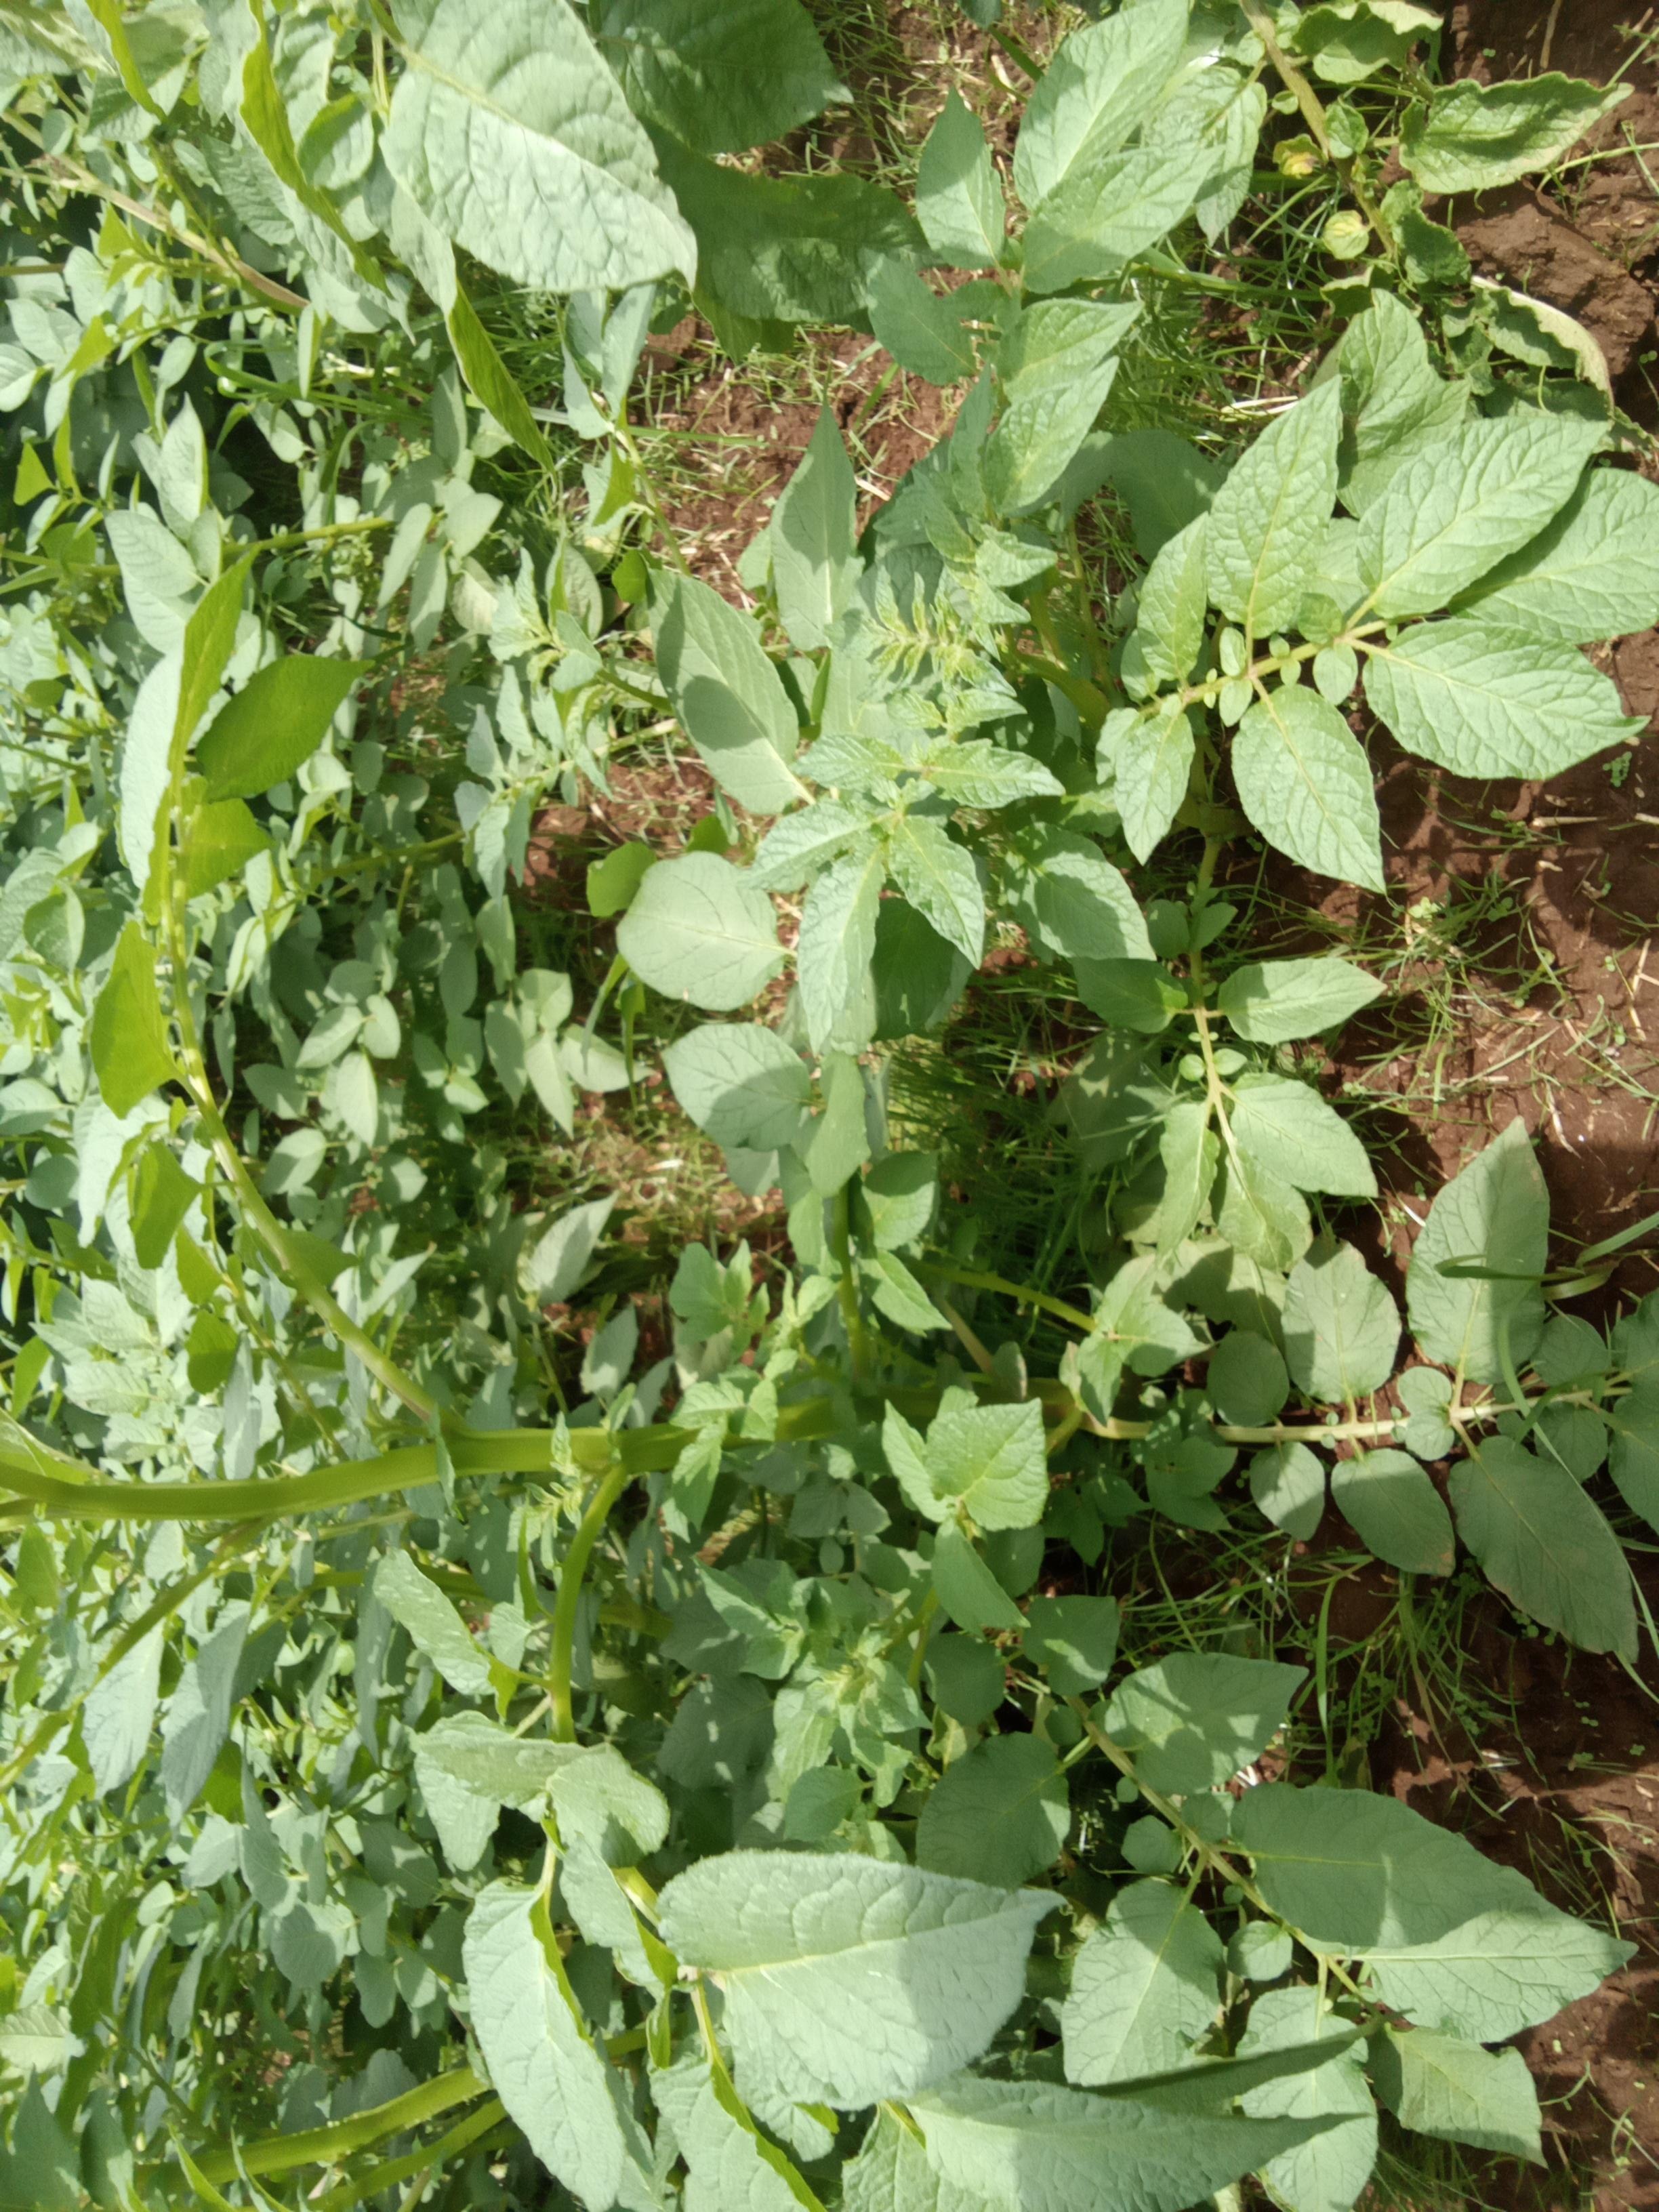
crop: potato
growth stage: flowering
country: Kenya
